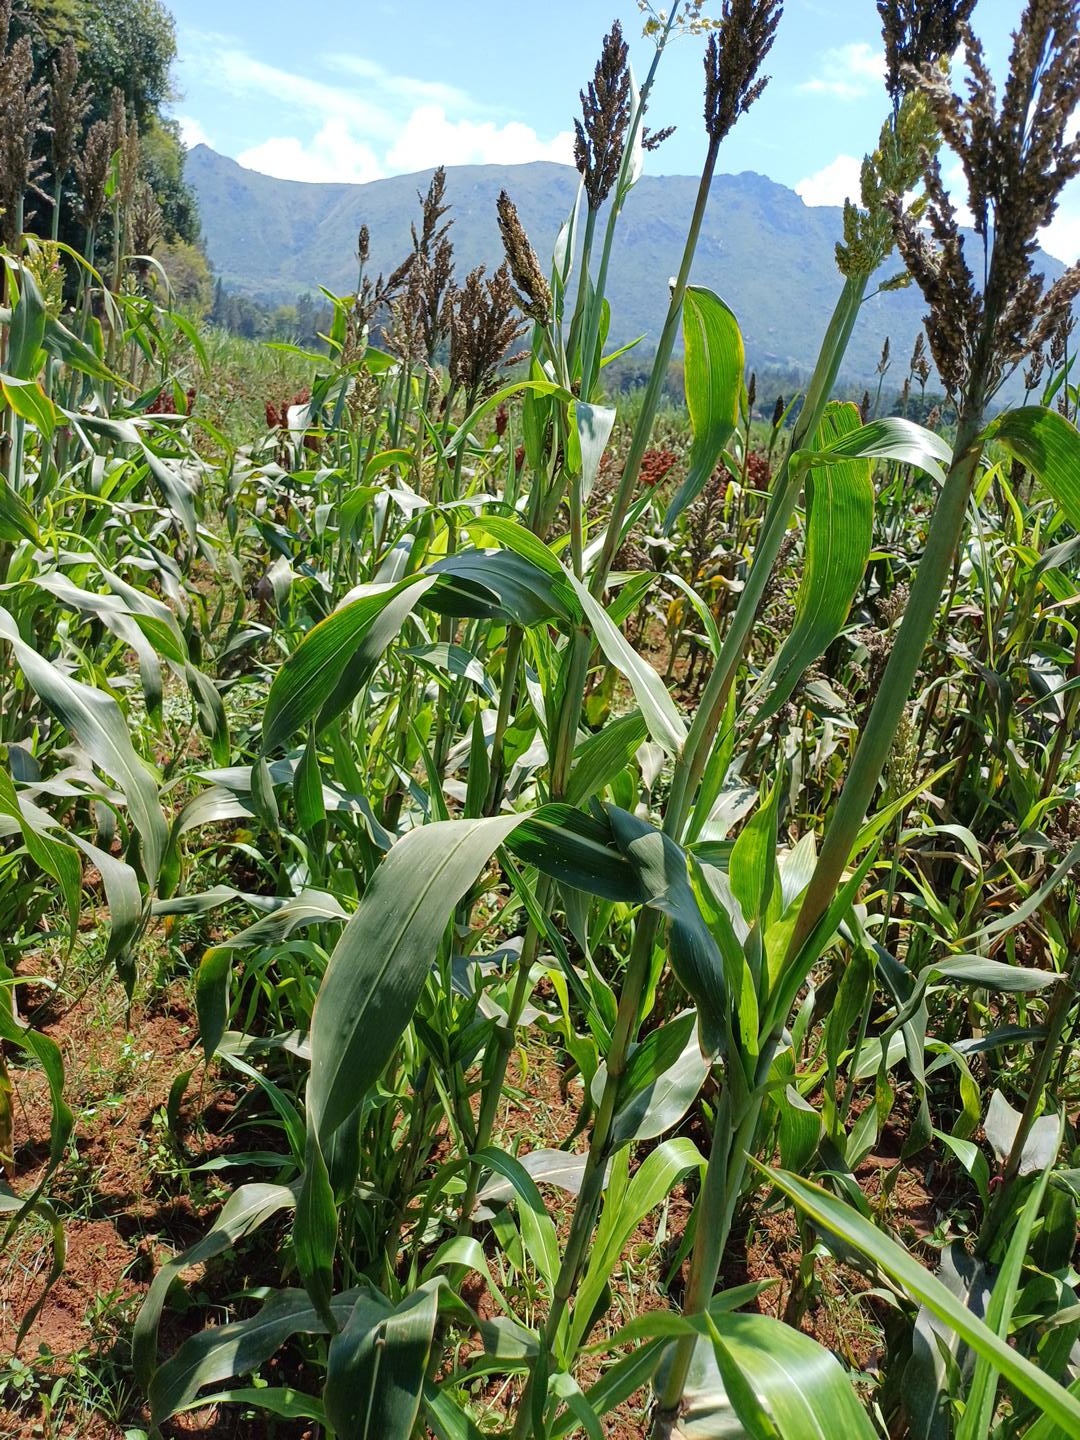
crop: sorghum
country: Kenya
